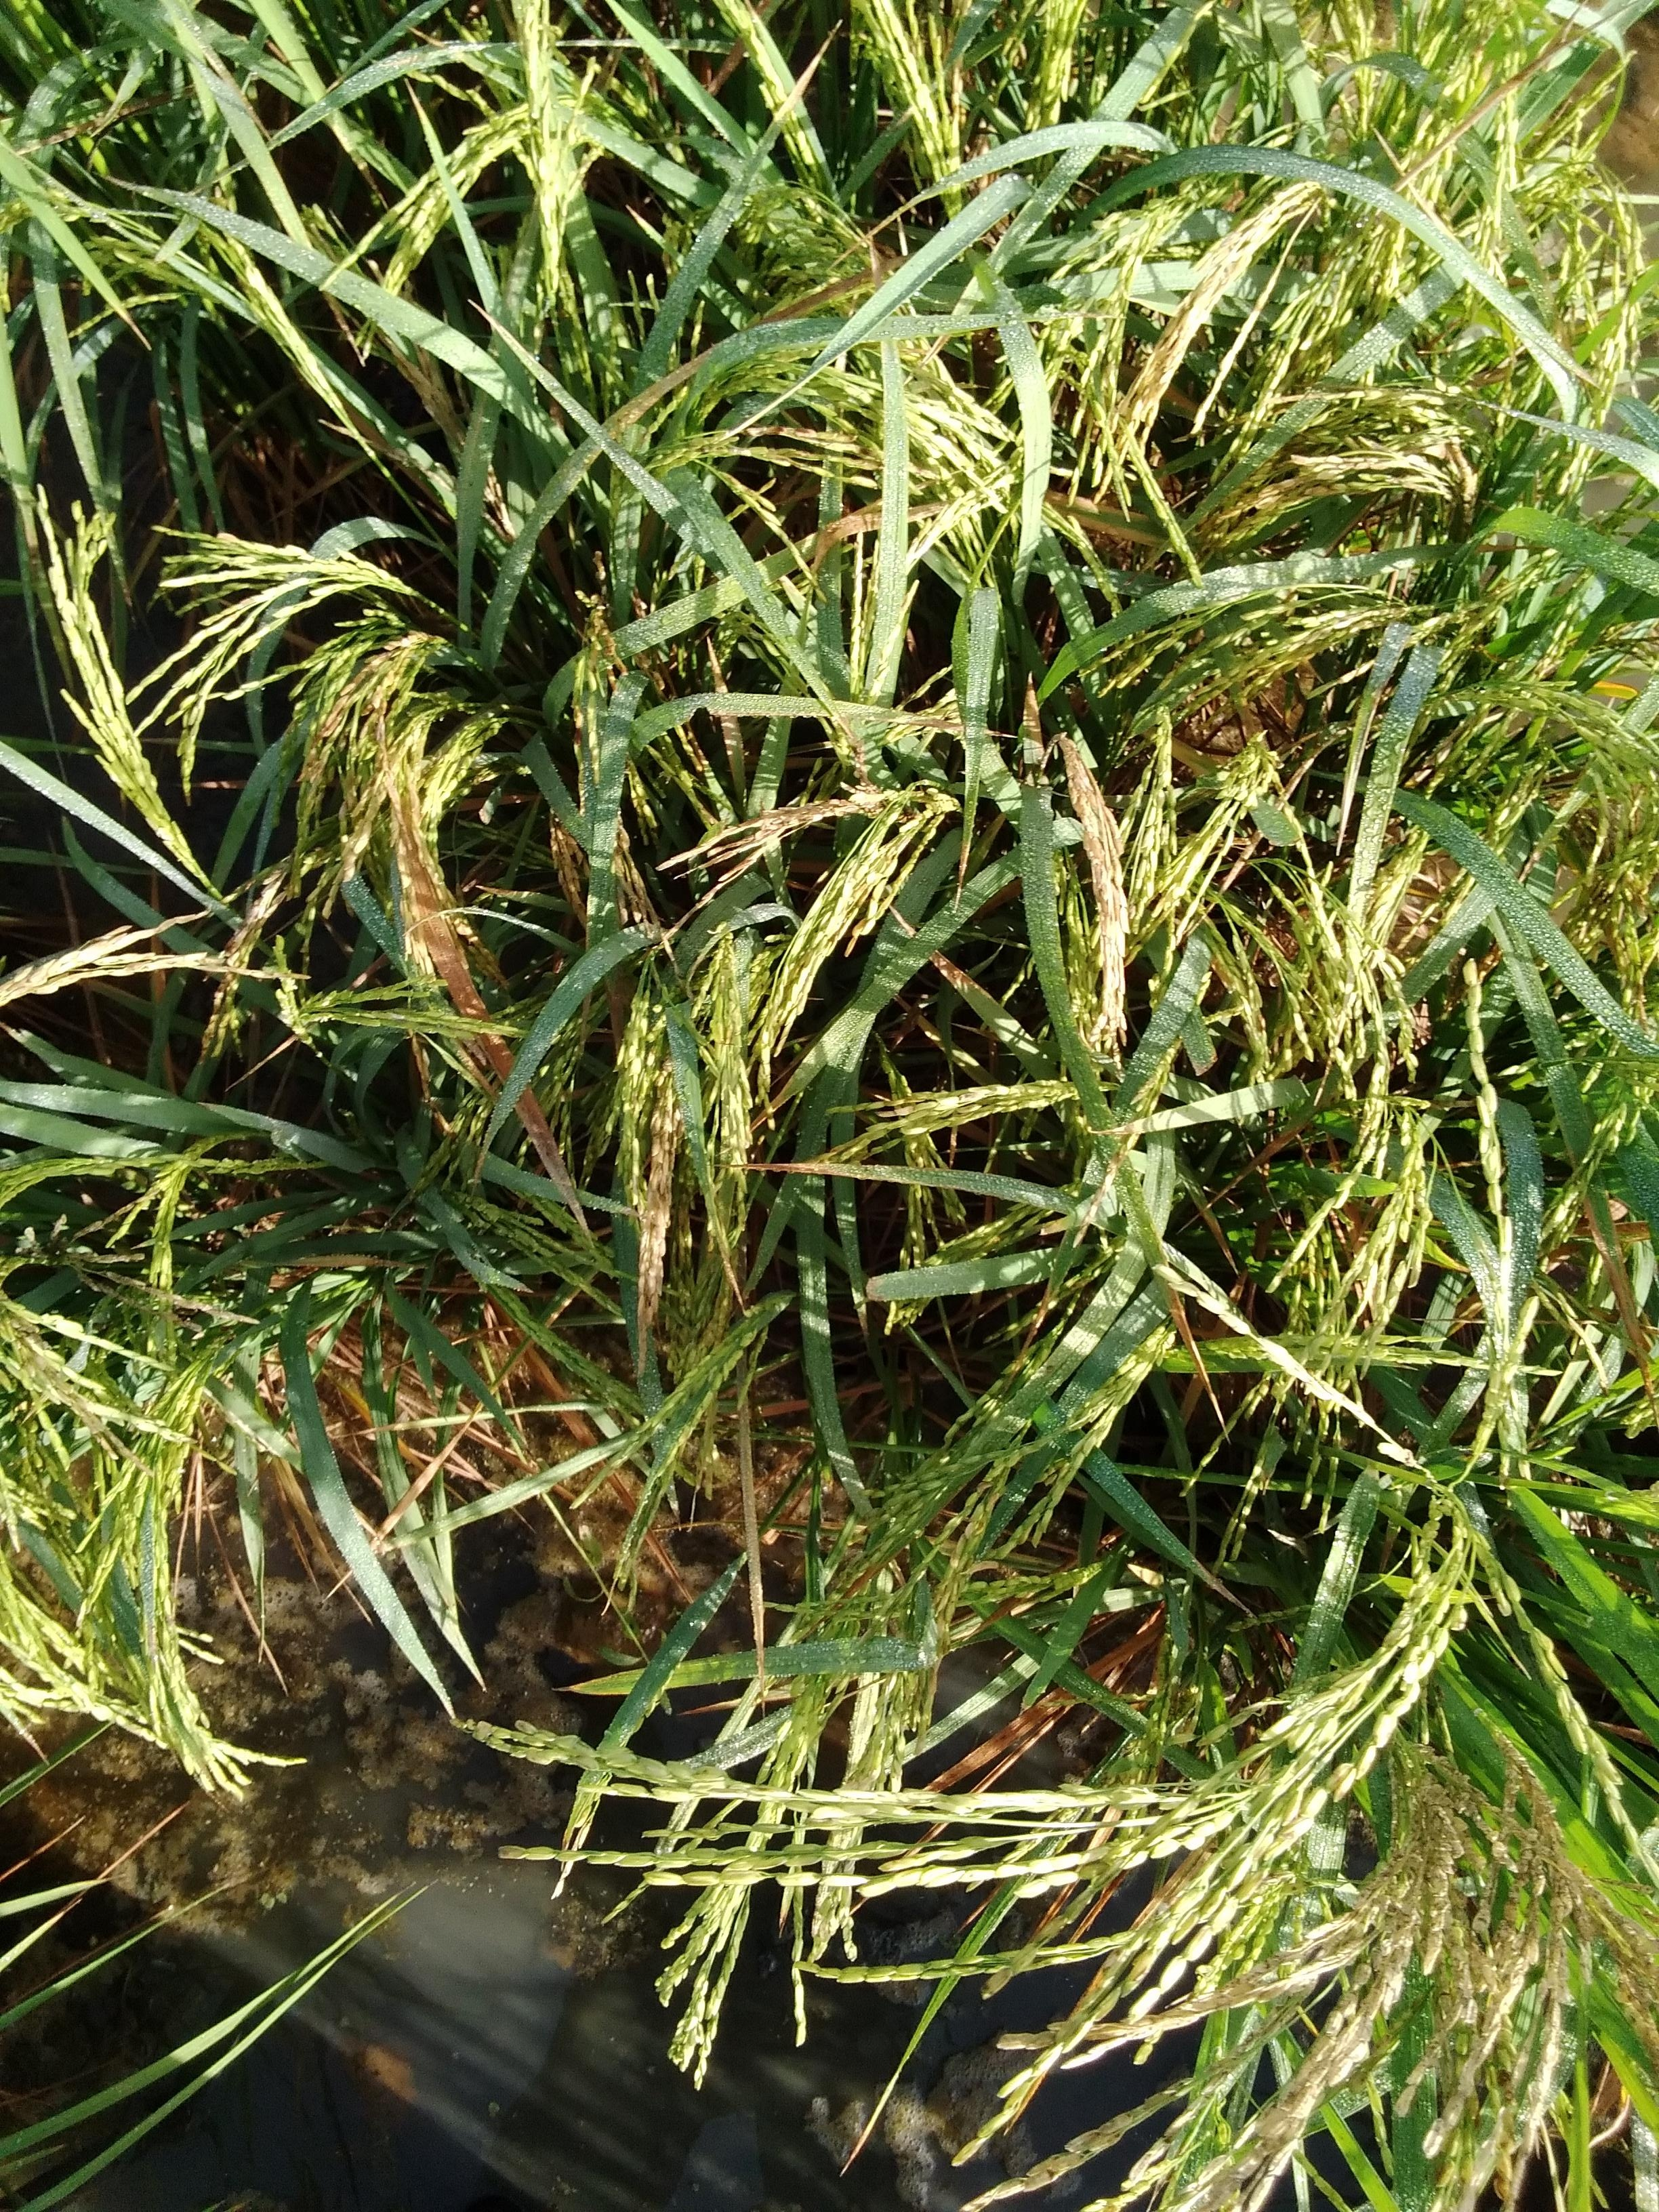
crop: rice
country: Senegal
